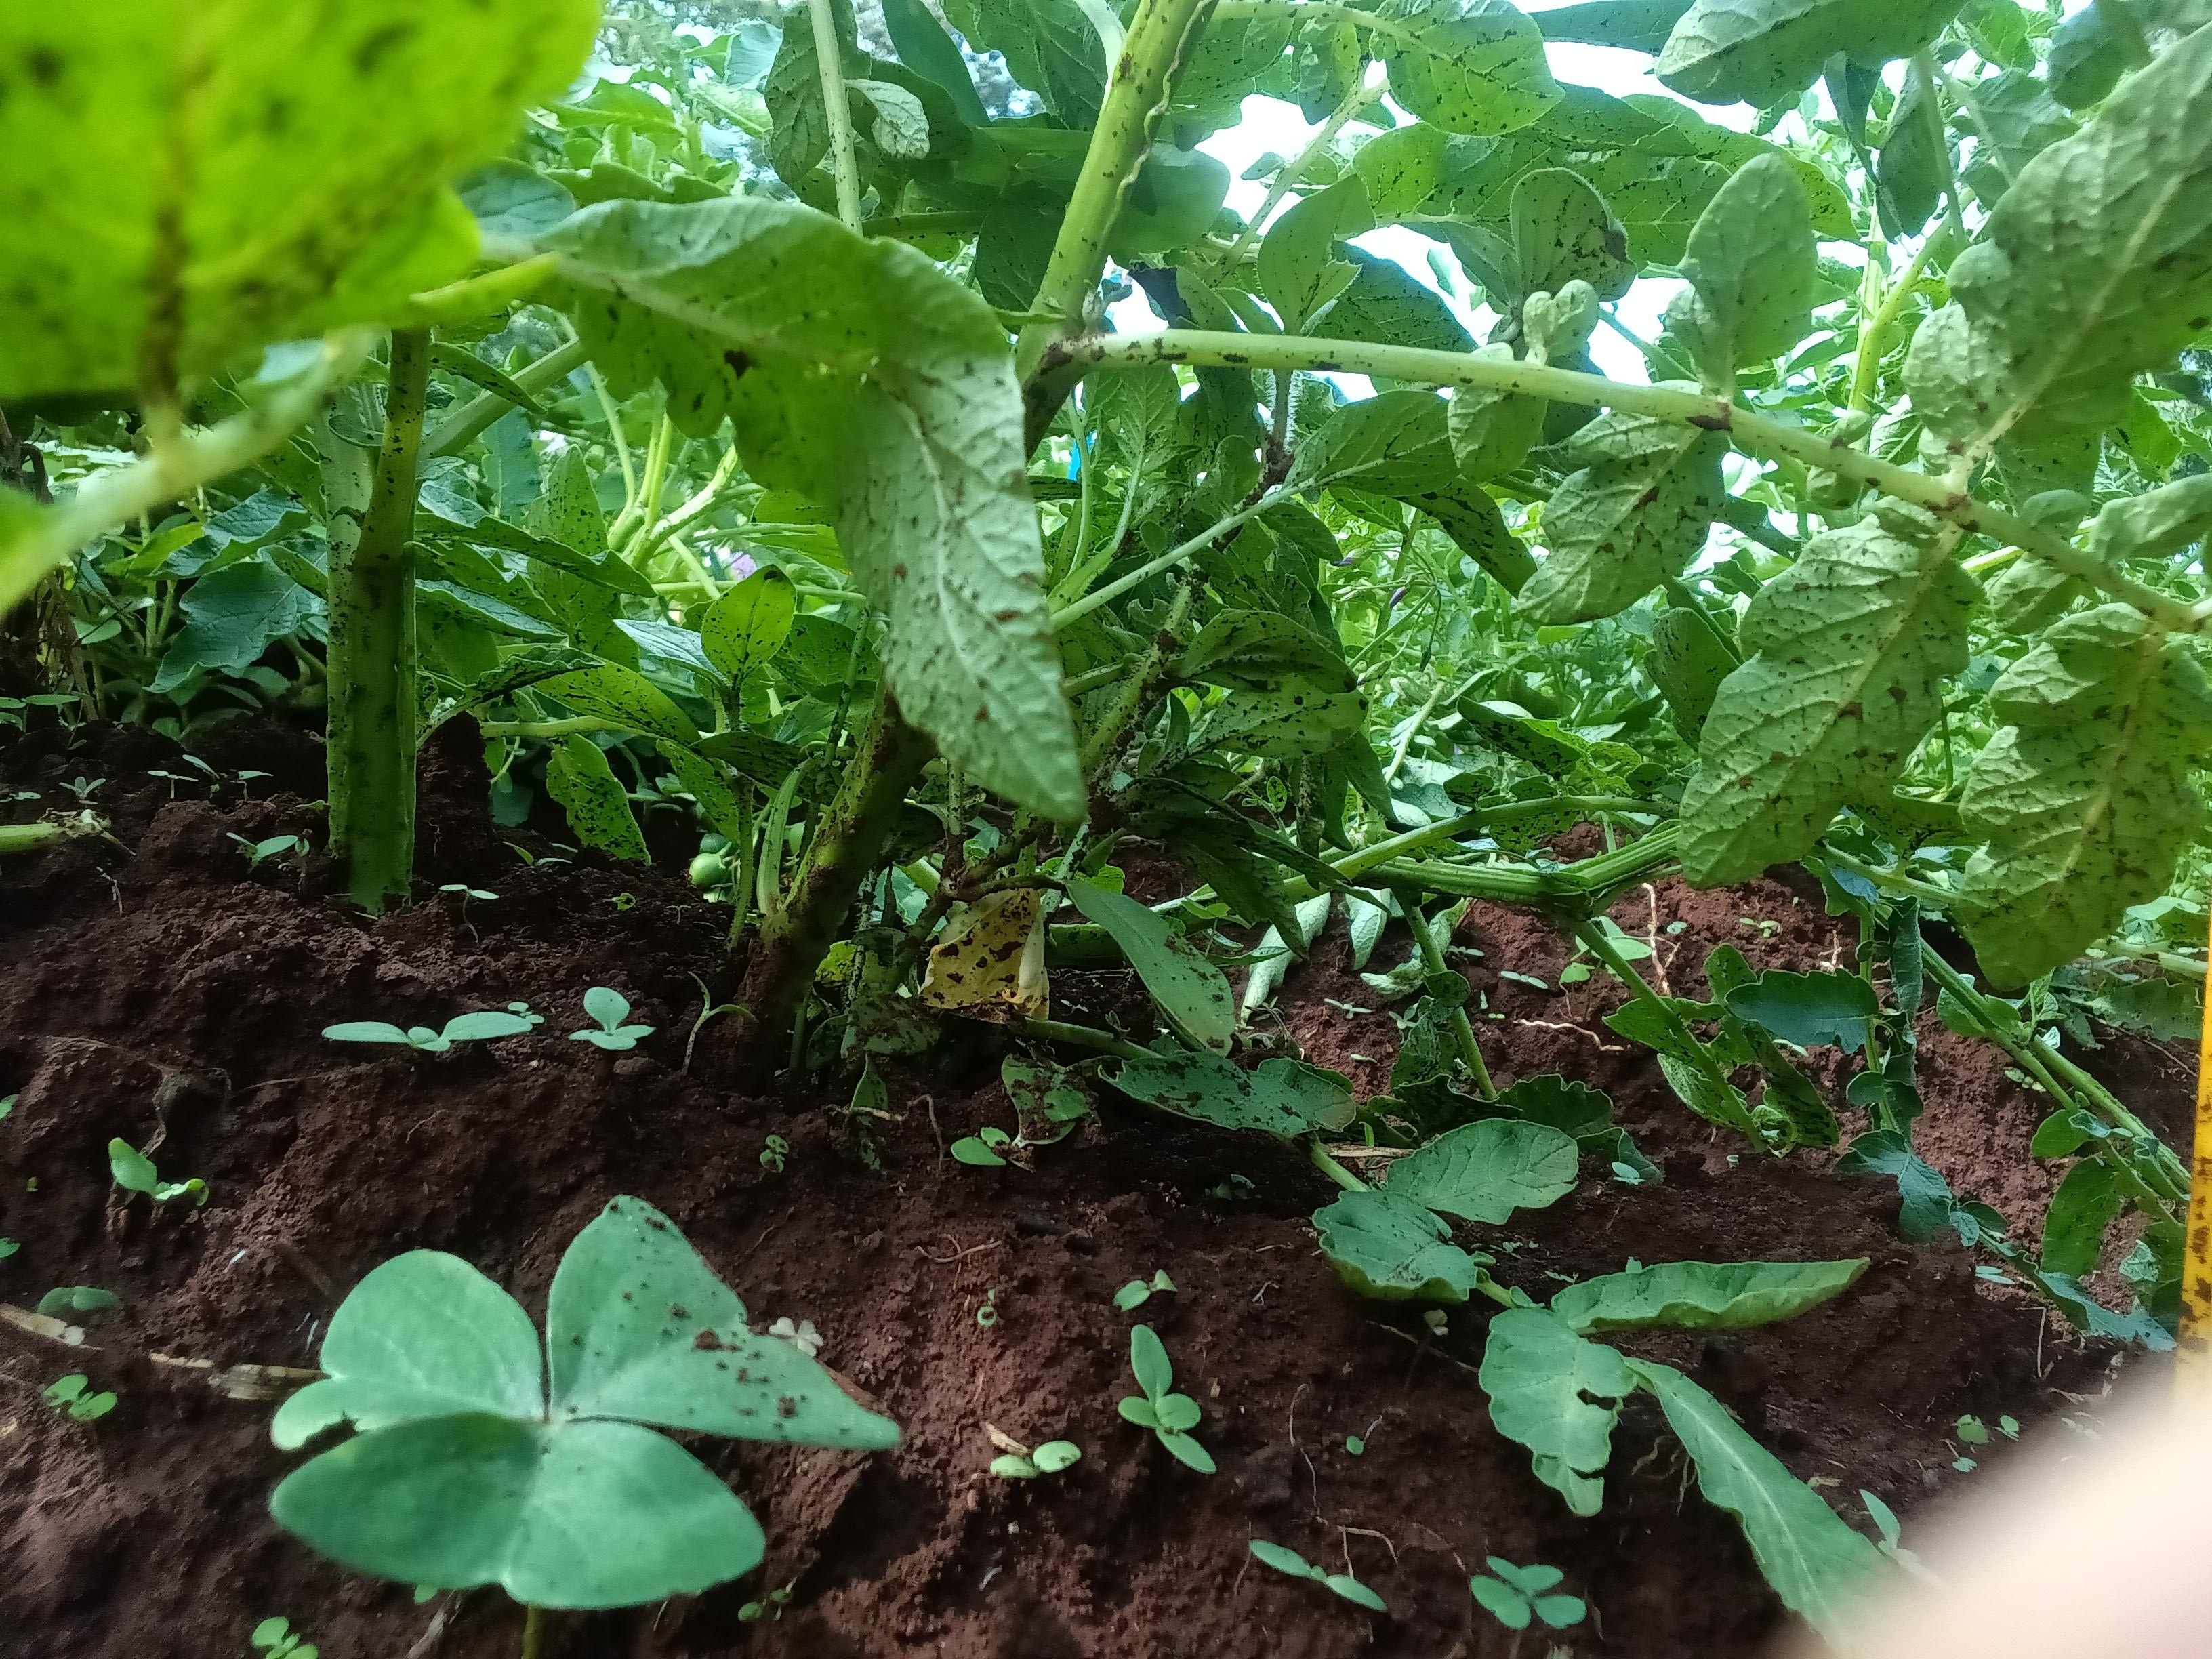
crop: potato
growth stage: flowering
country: Kenya
